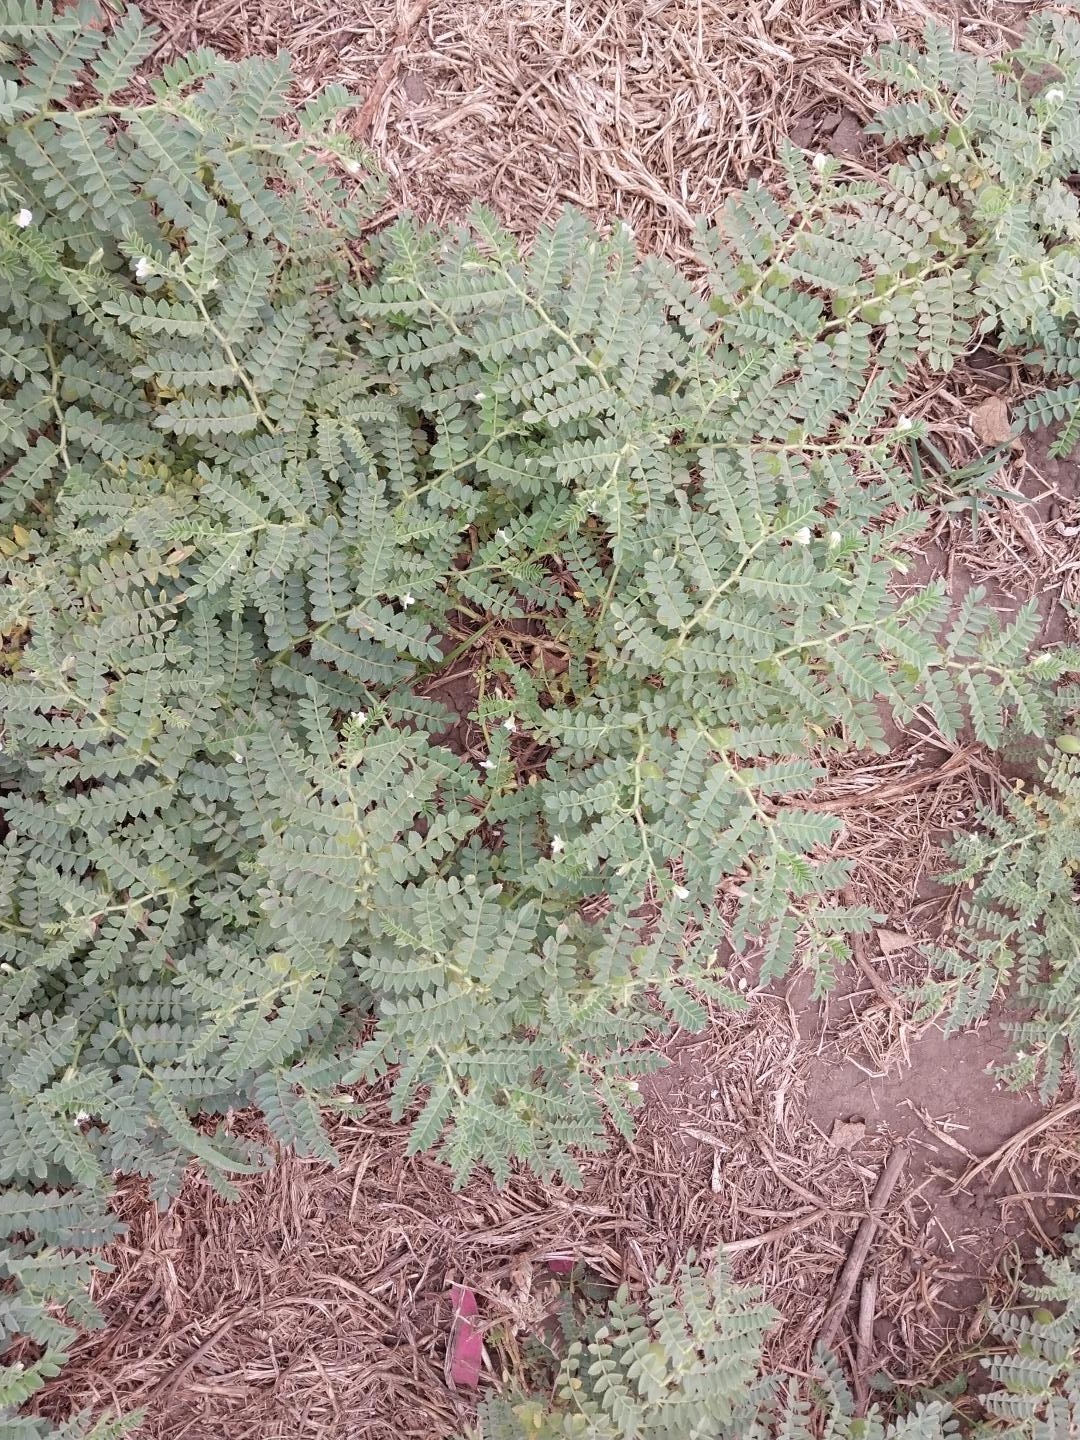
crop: chickpea
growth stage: development pod
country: Tanzania
